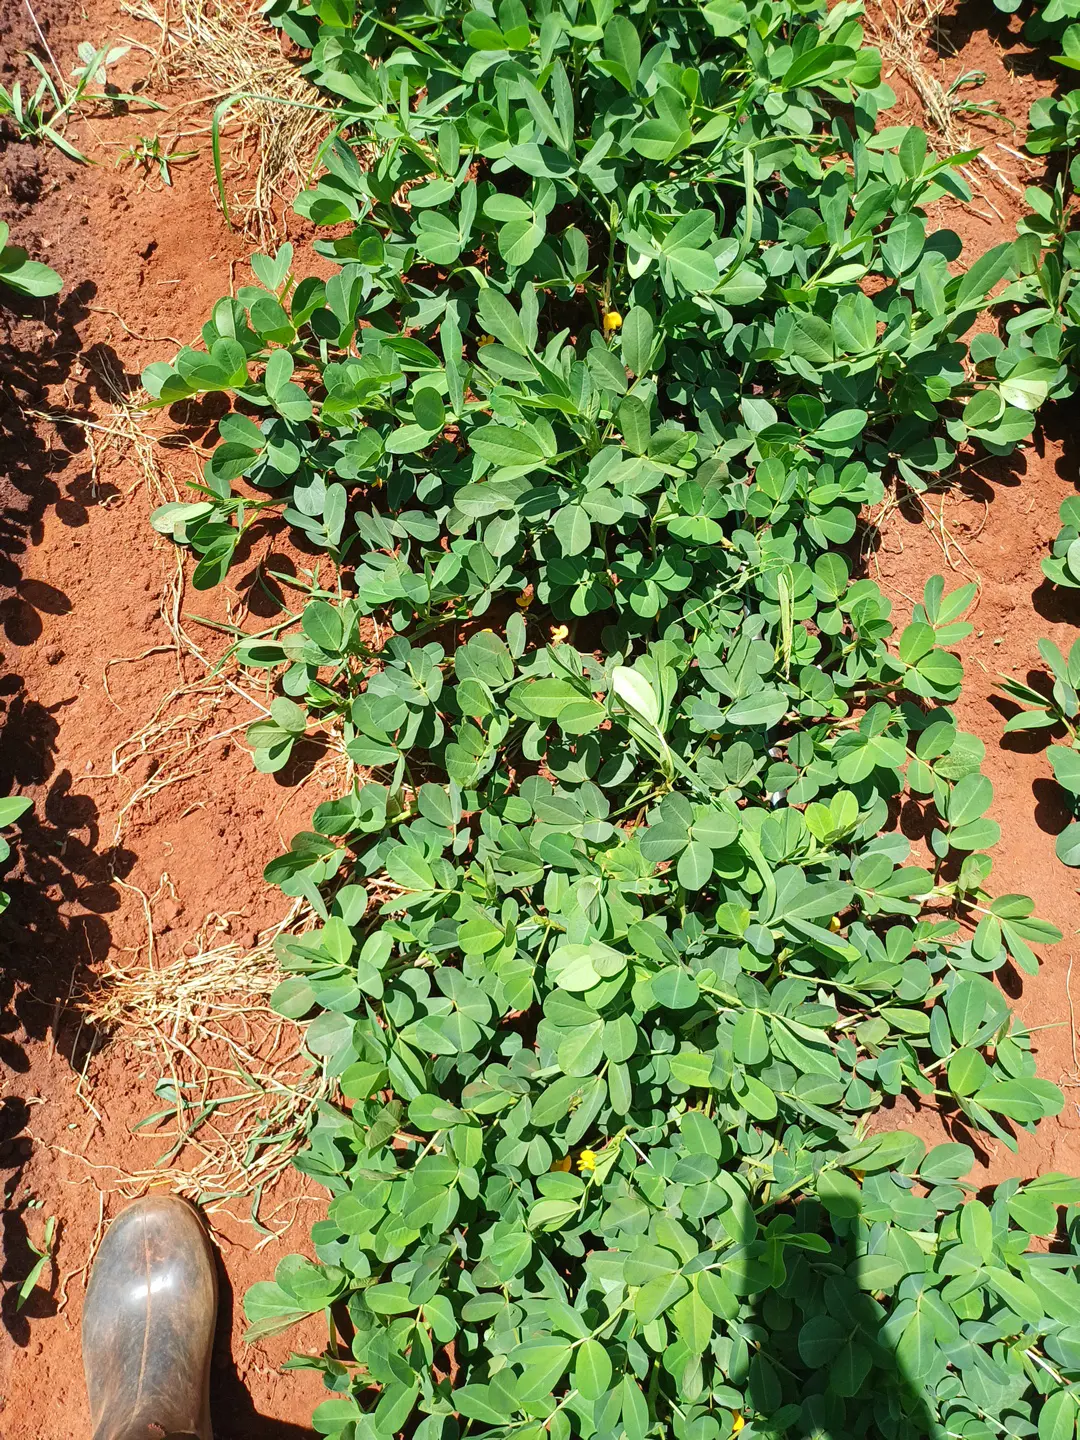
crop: groundnut
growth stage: flowering
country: Kenya
